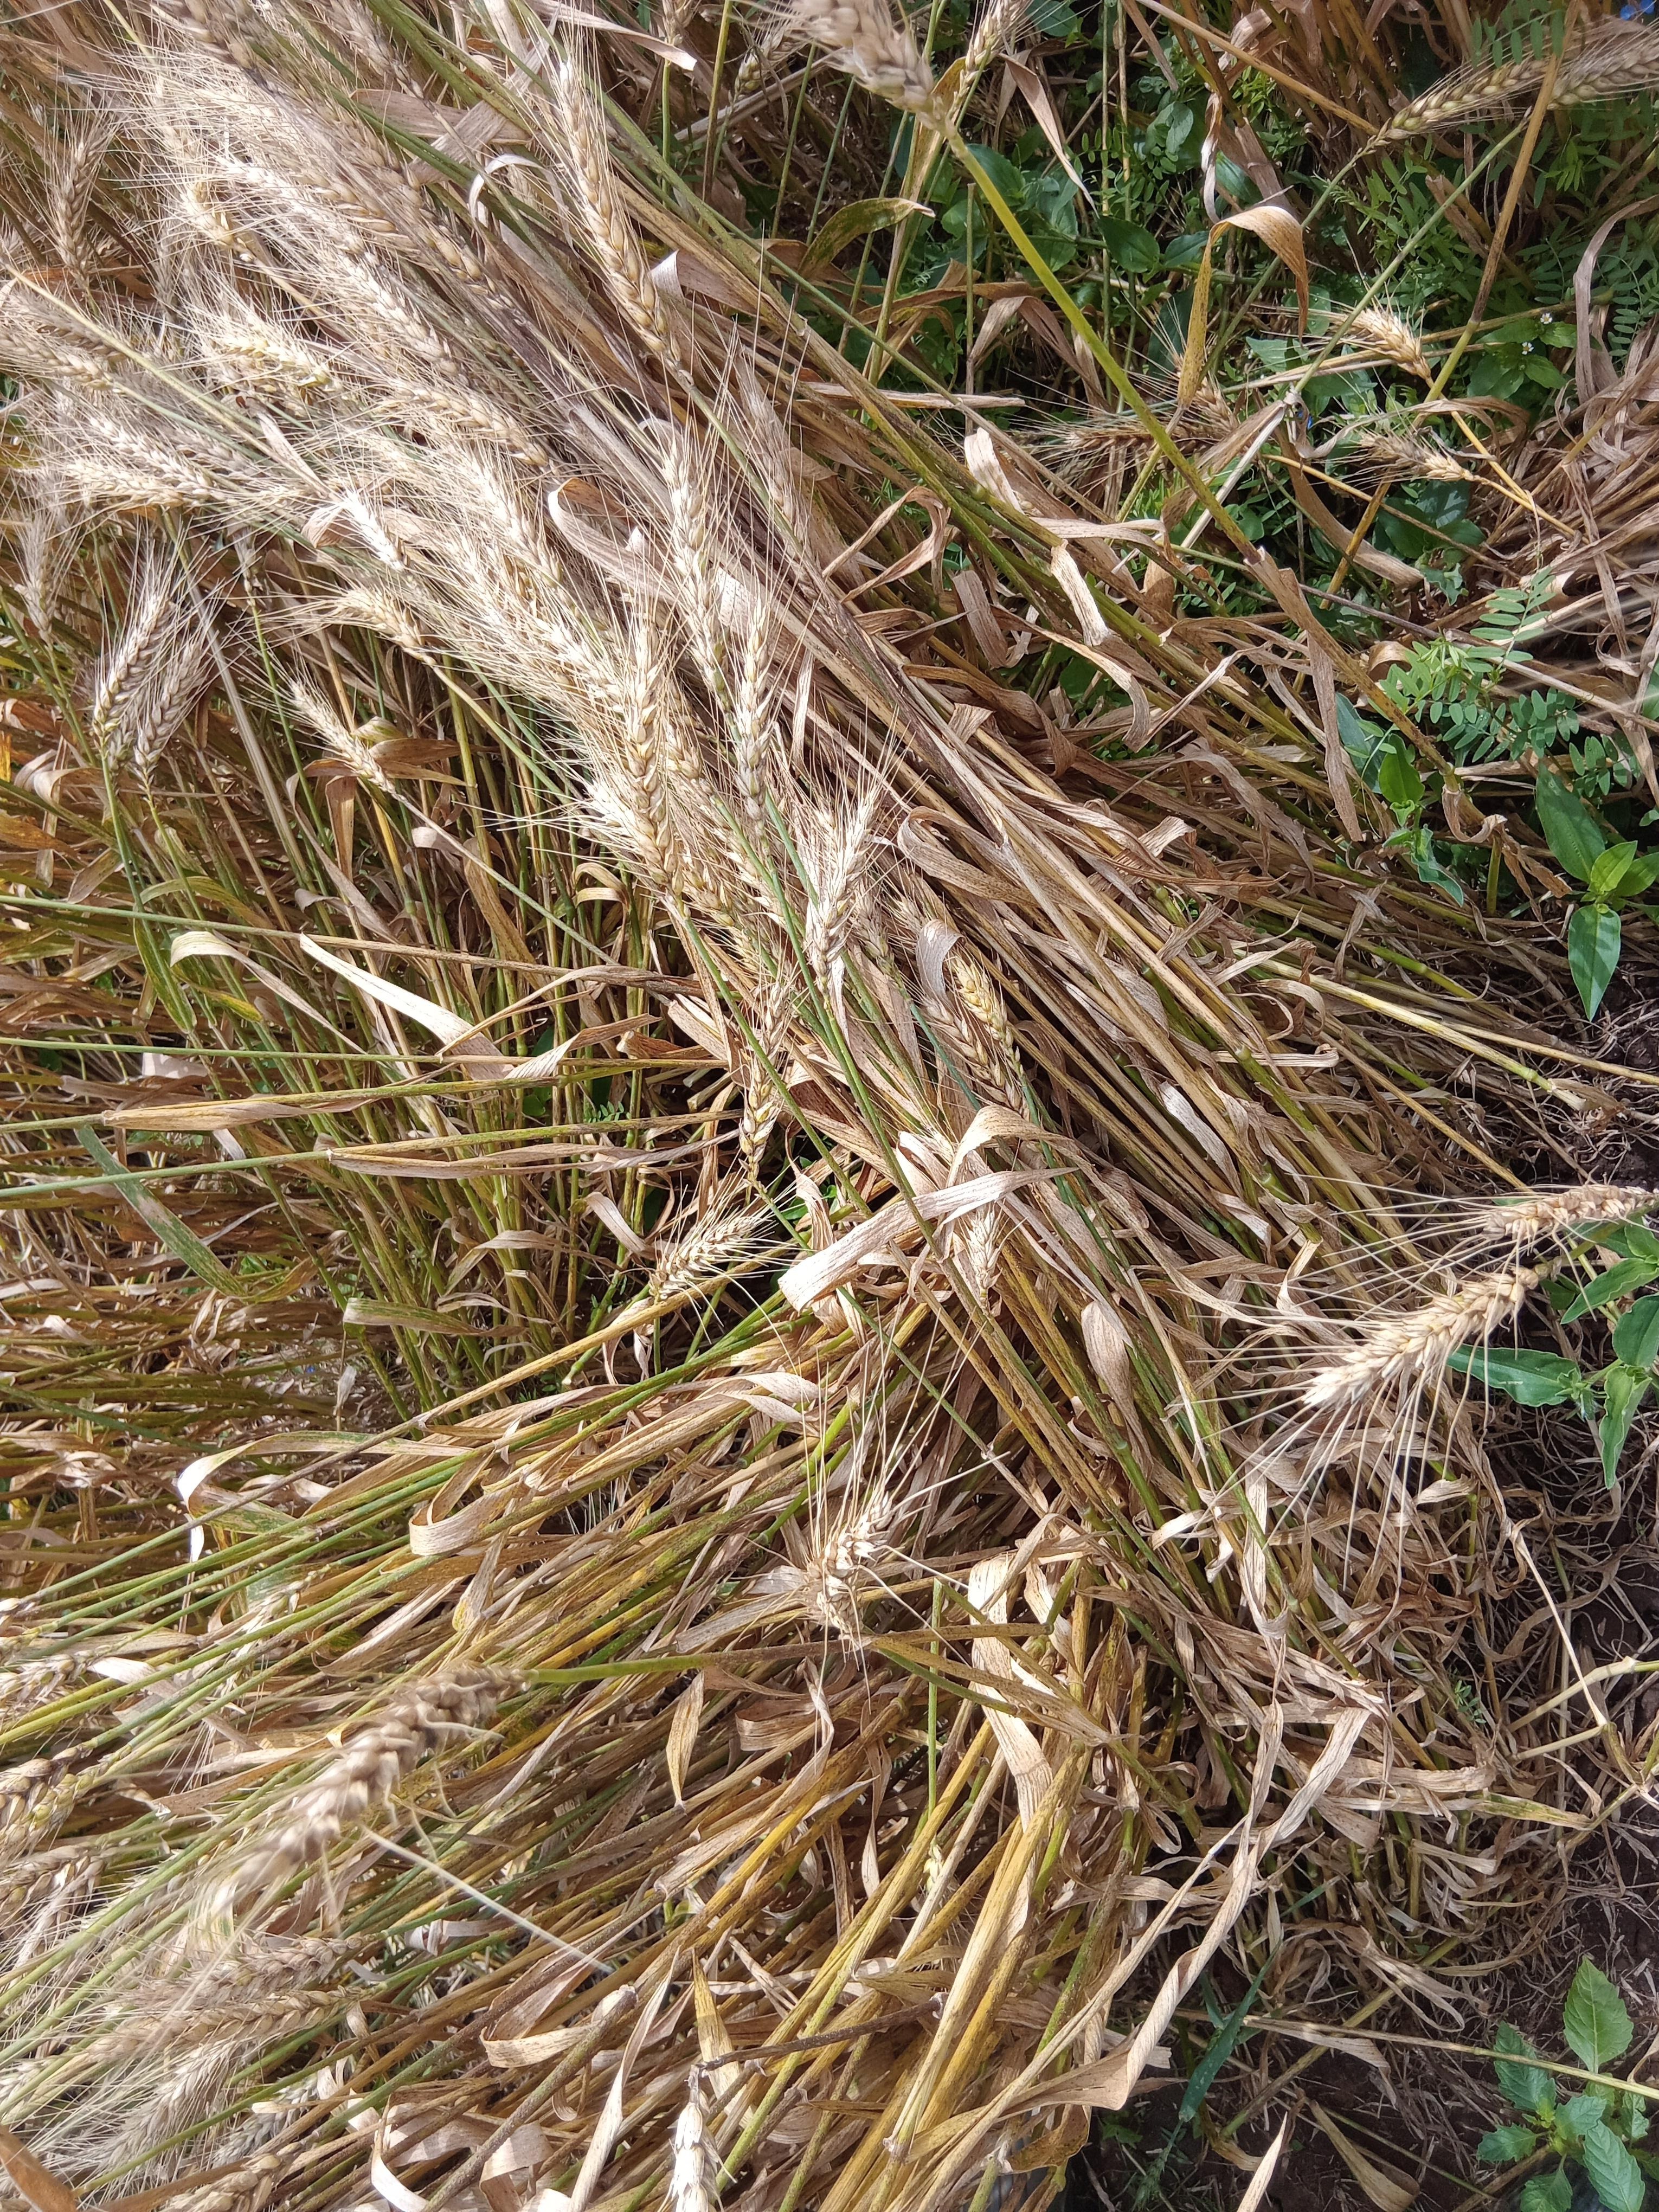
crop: wheat
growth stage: maturity
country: Kenya
